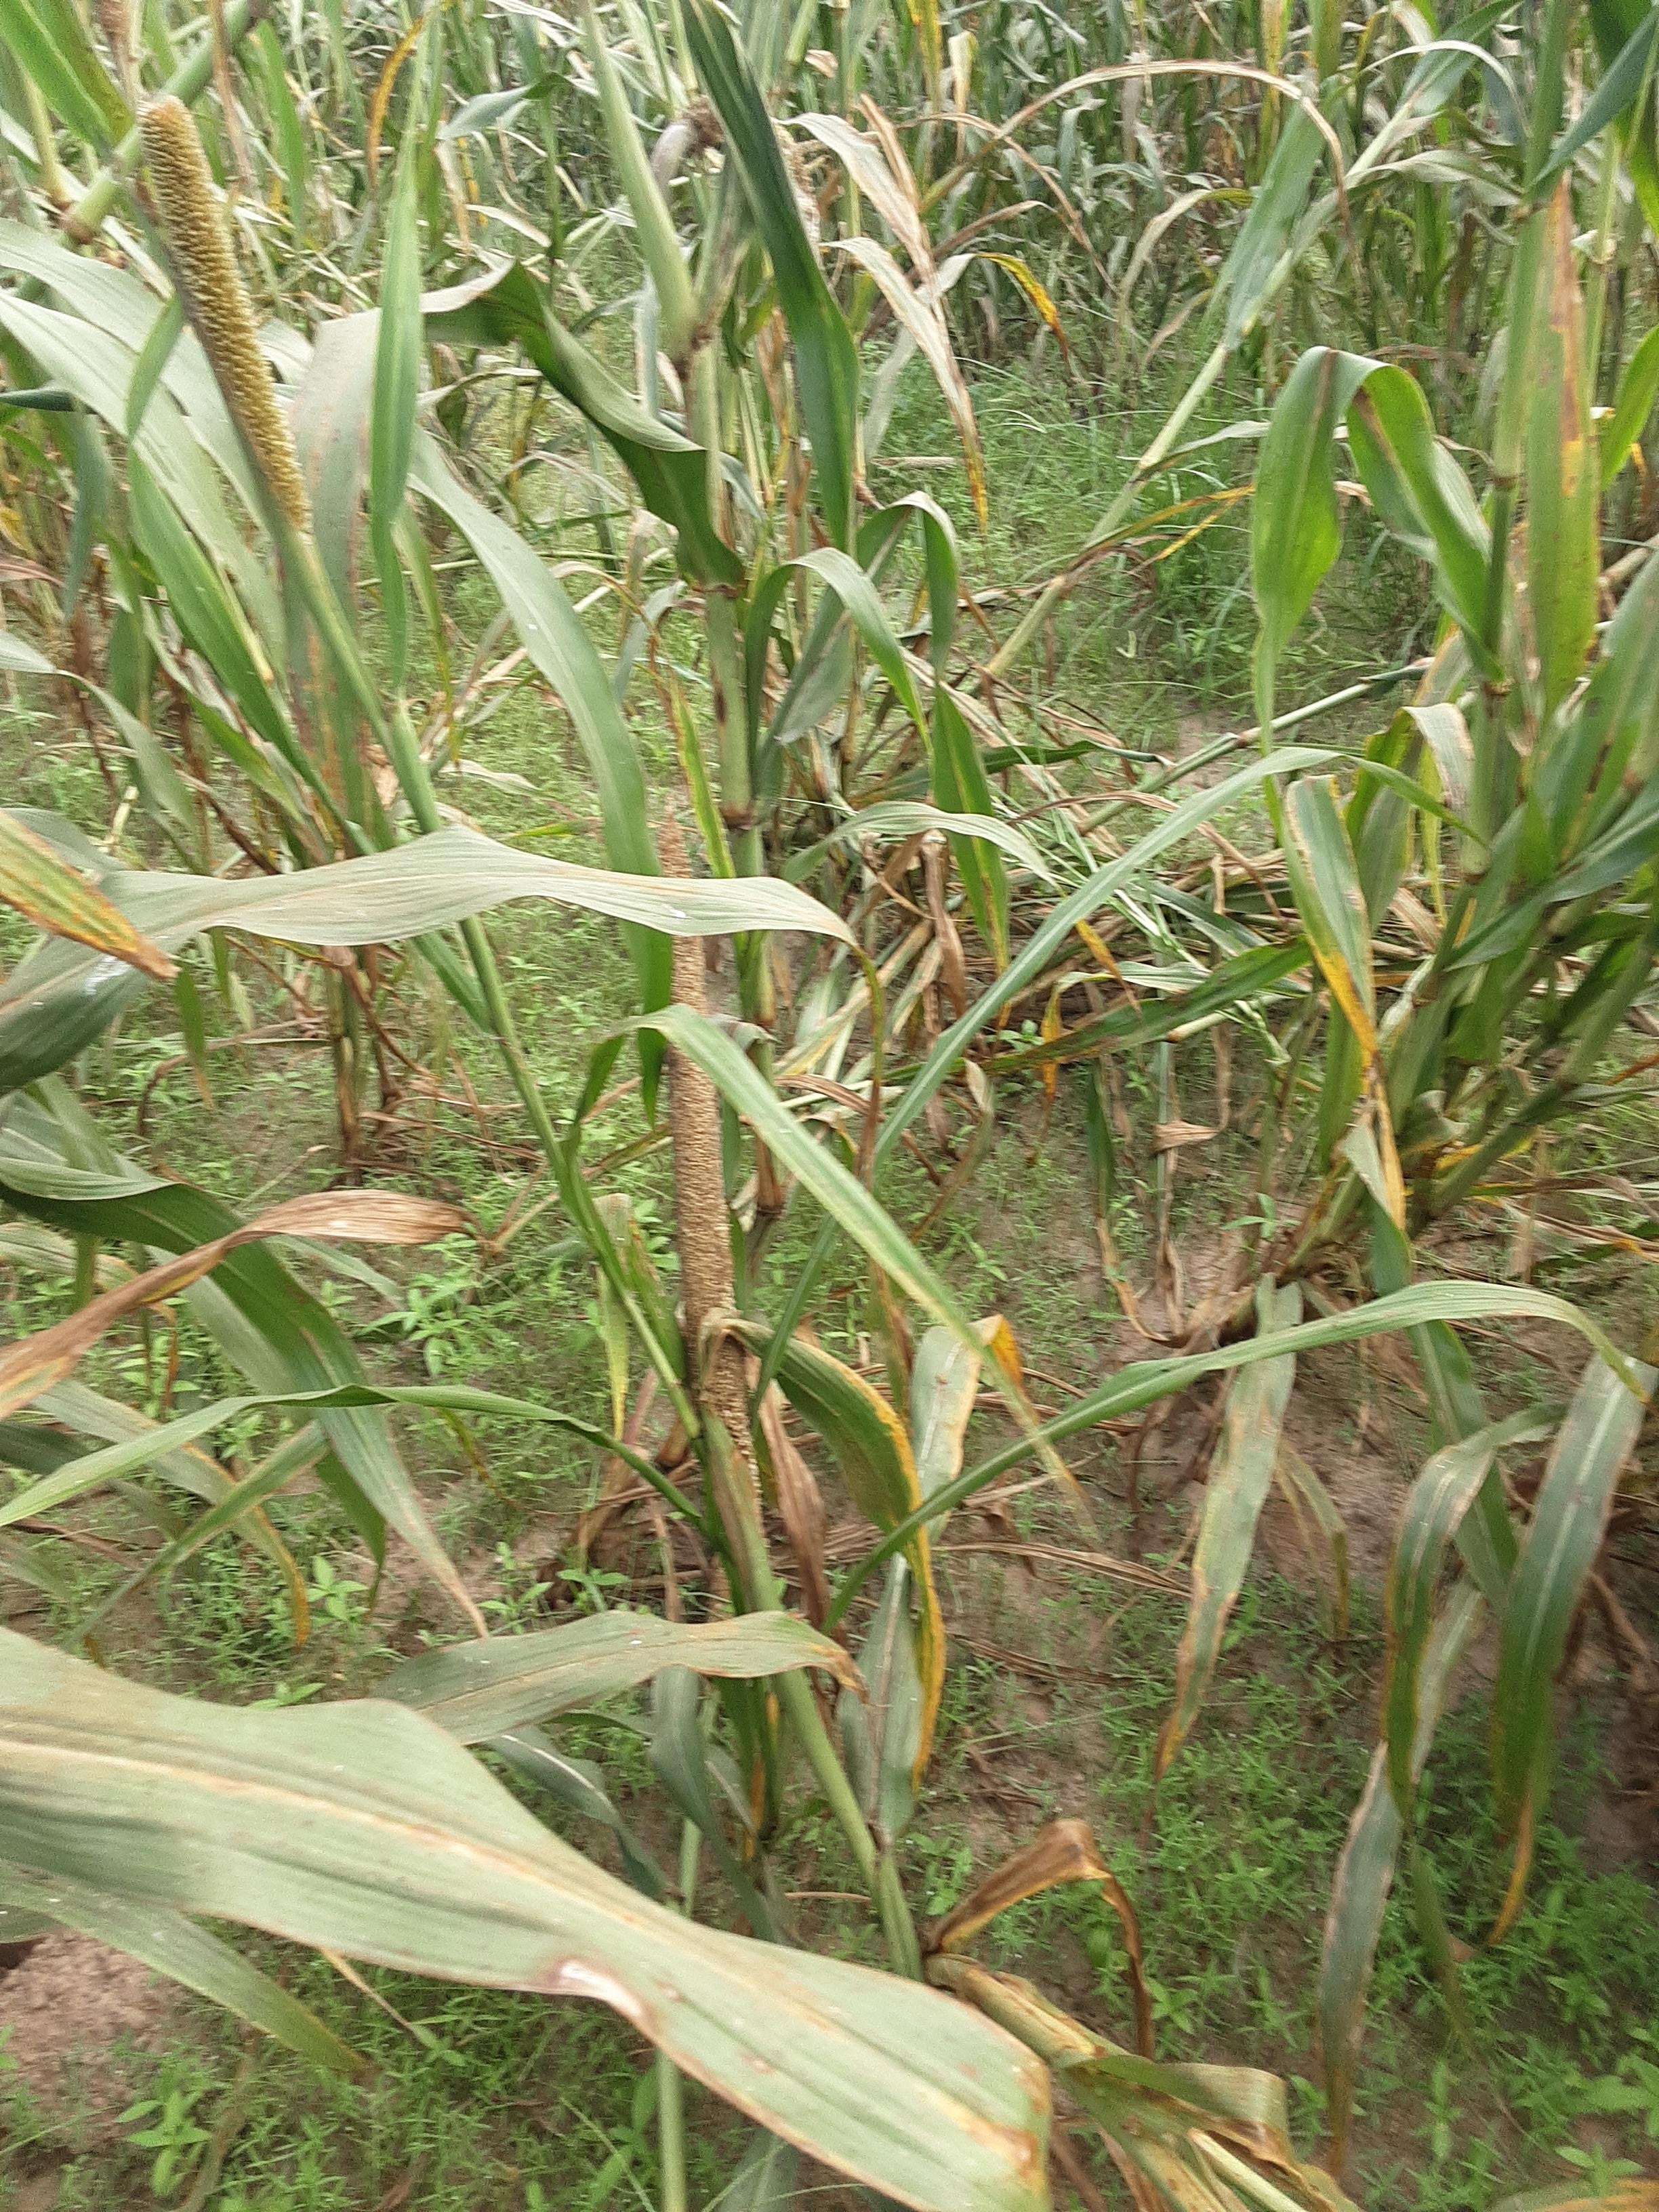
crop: pearl millet
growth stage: filling grain
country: Senegal
